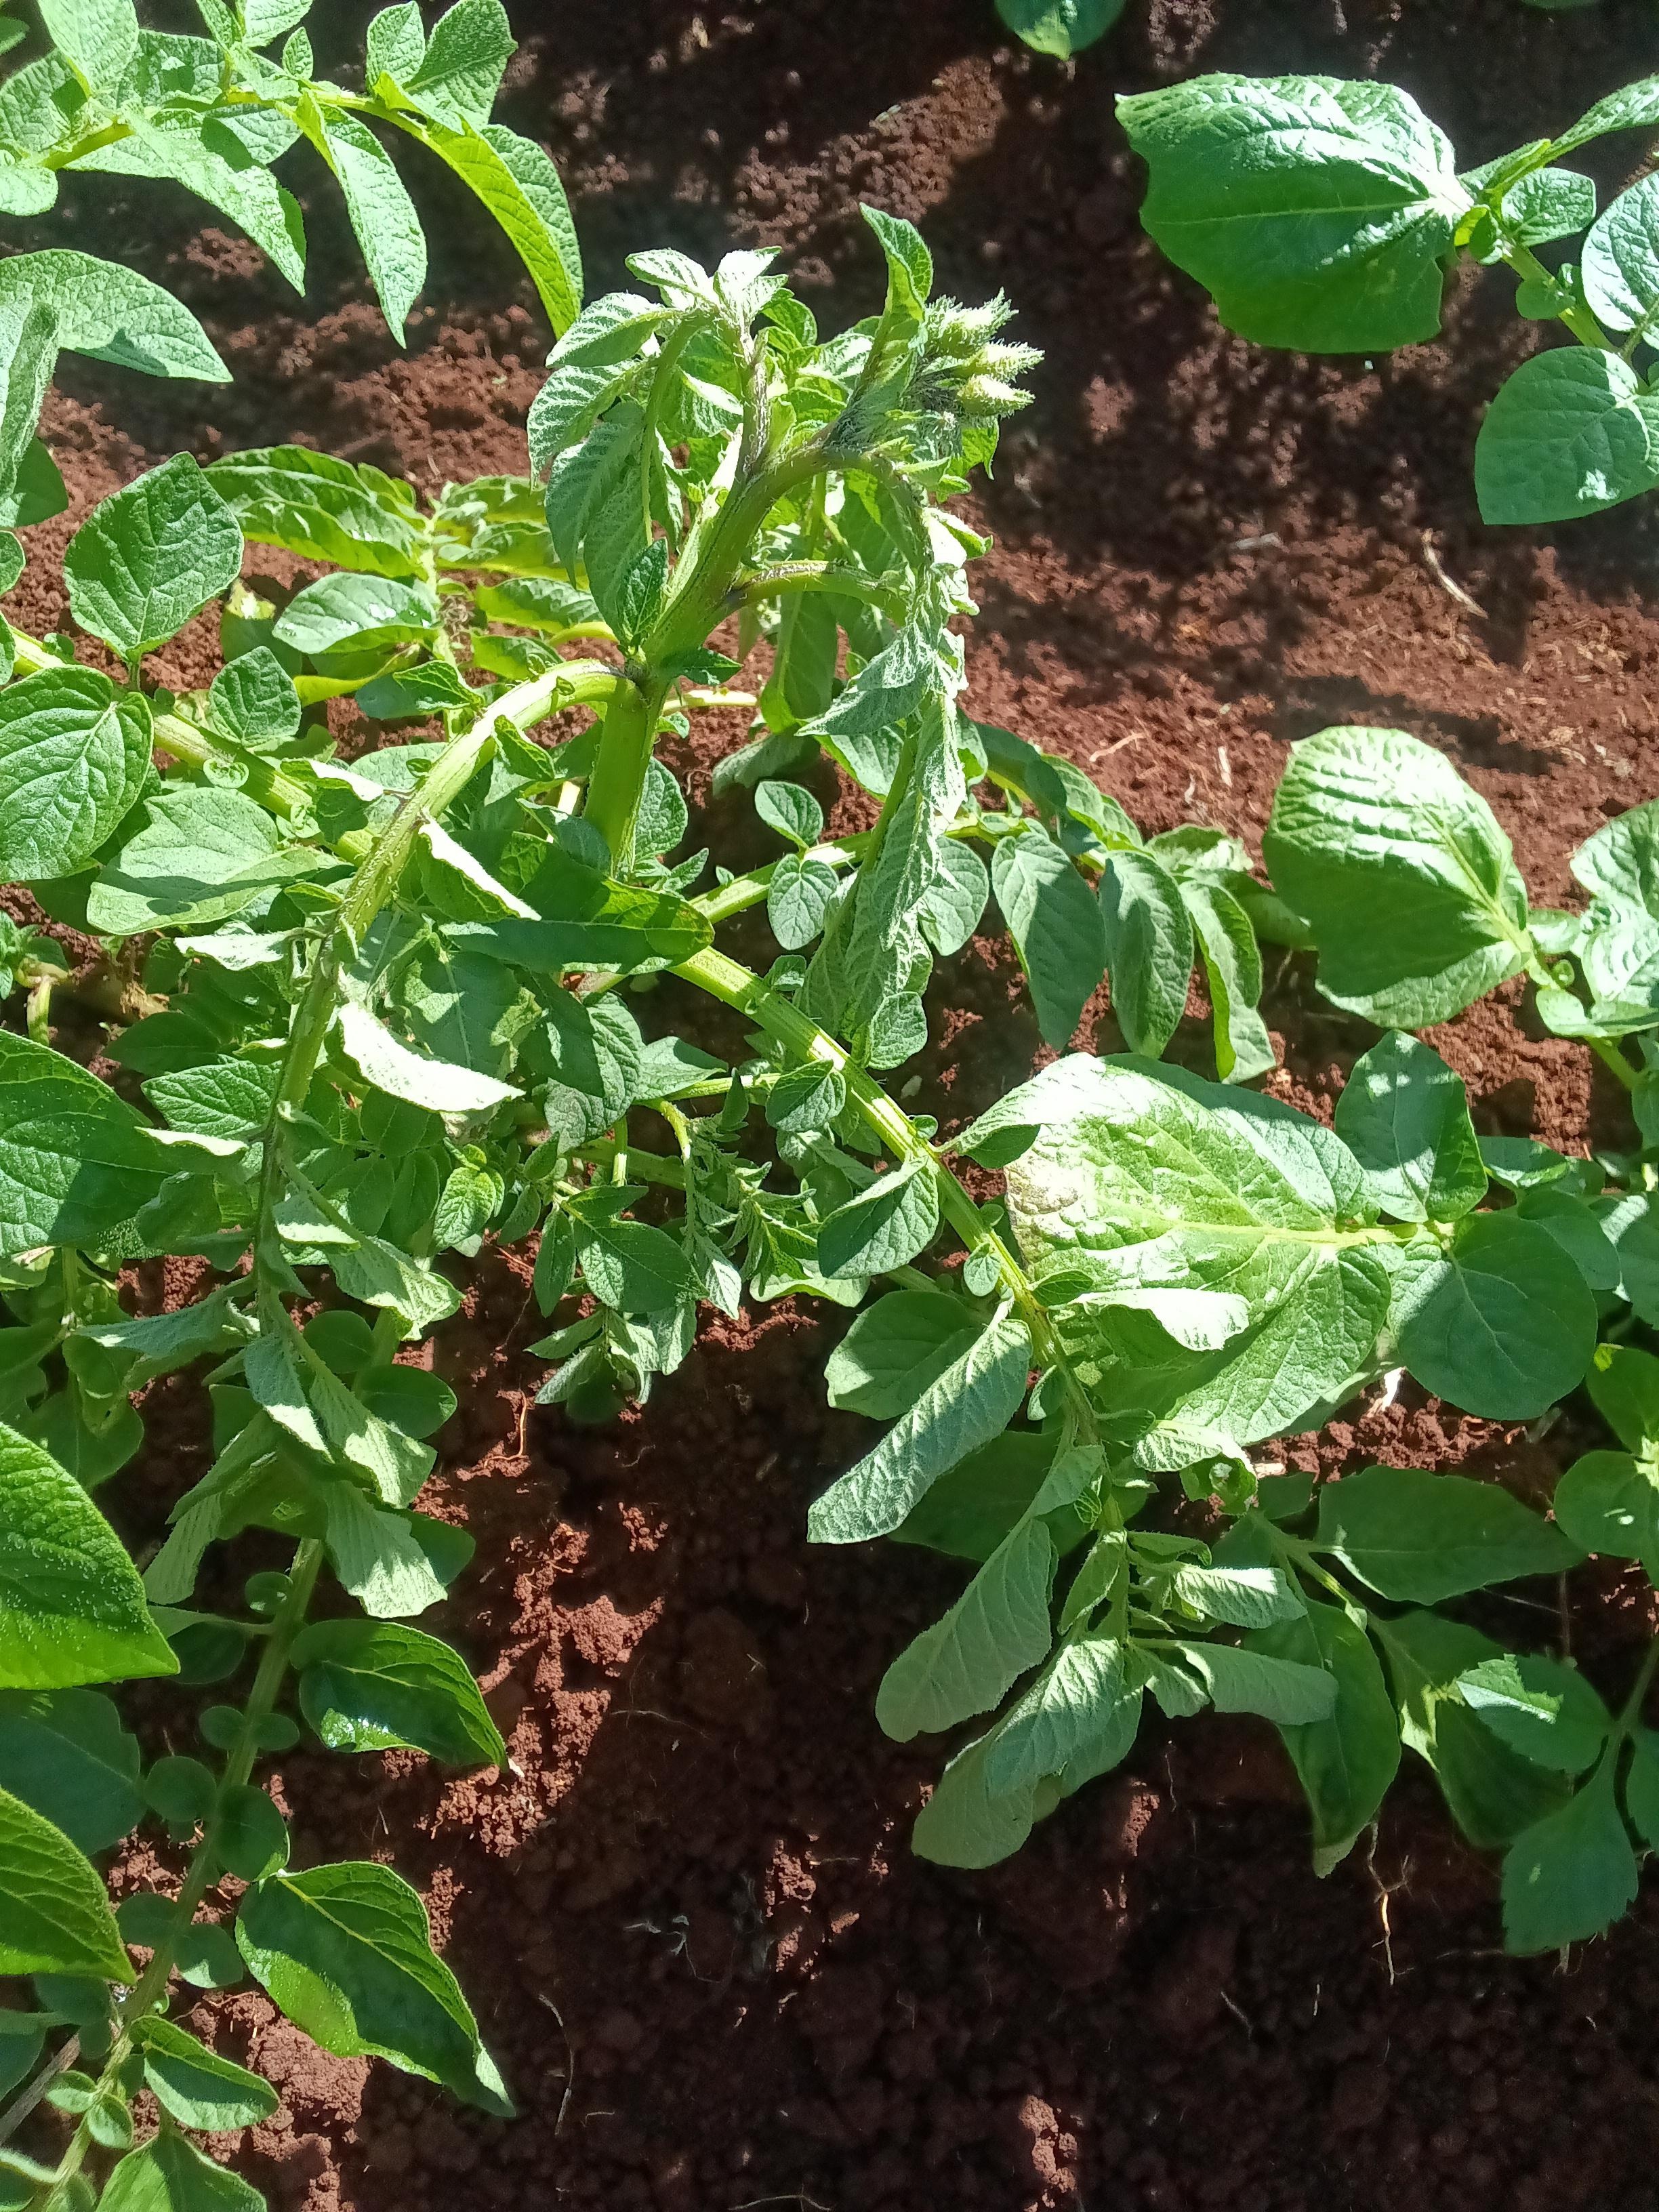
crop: potato
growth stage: vegetative
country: Kenya
